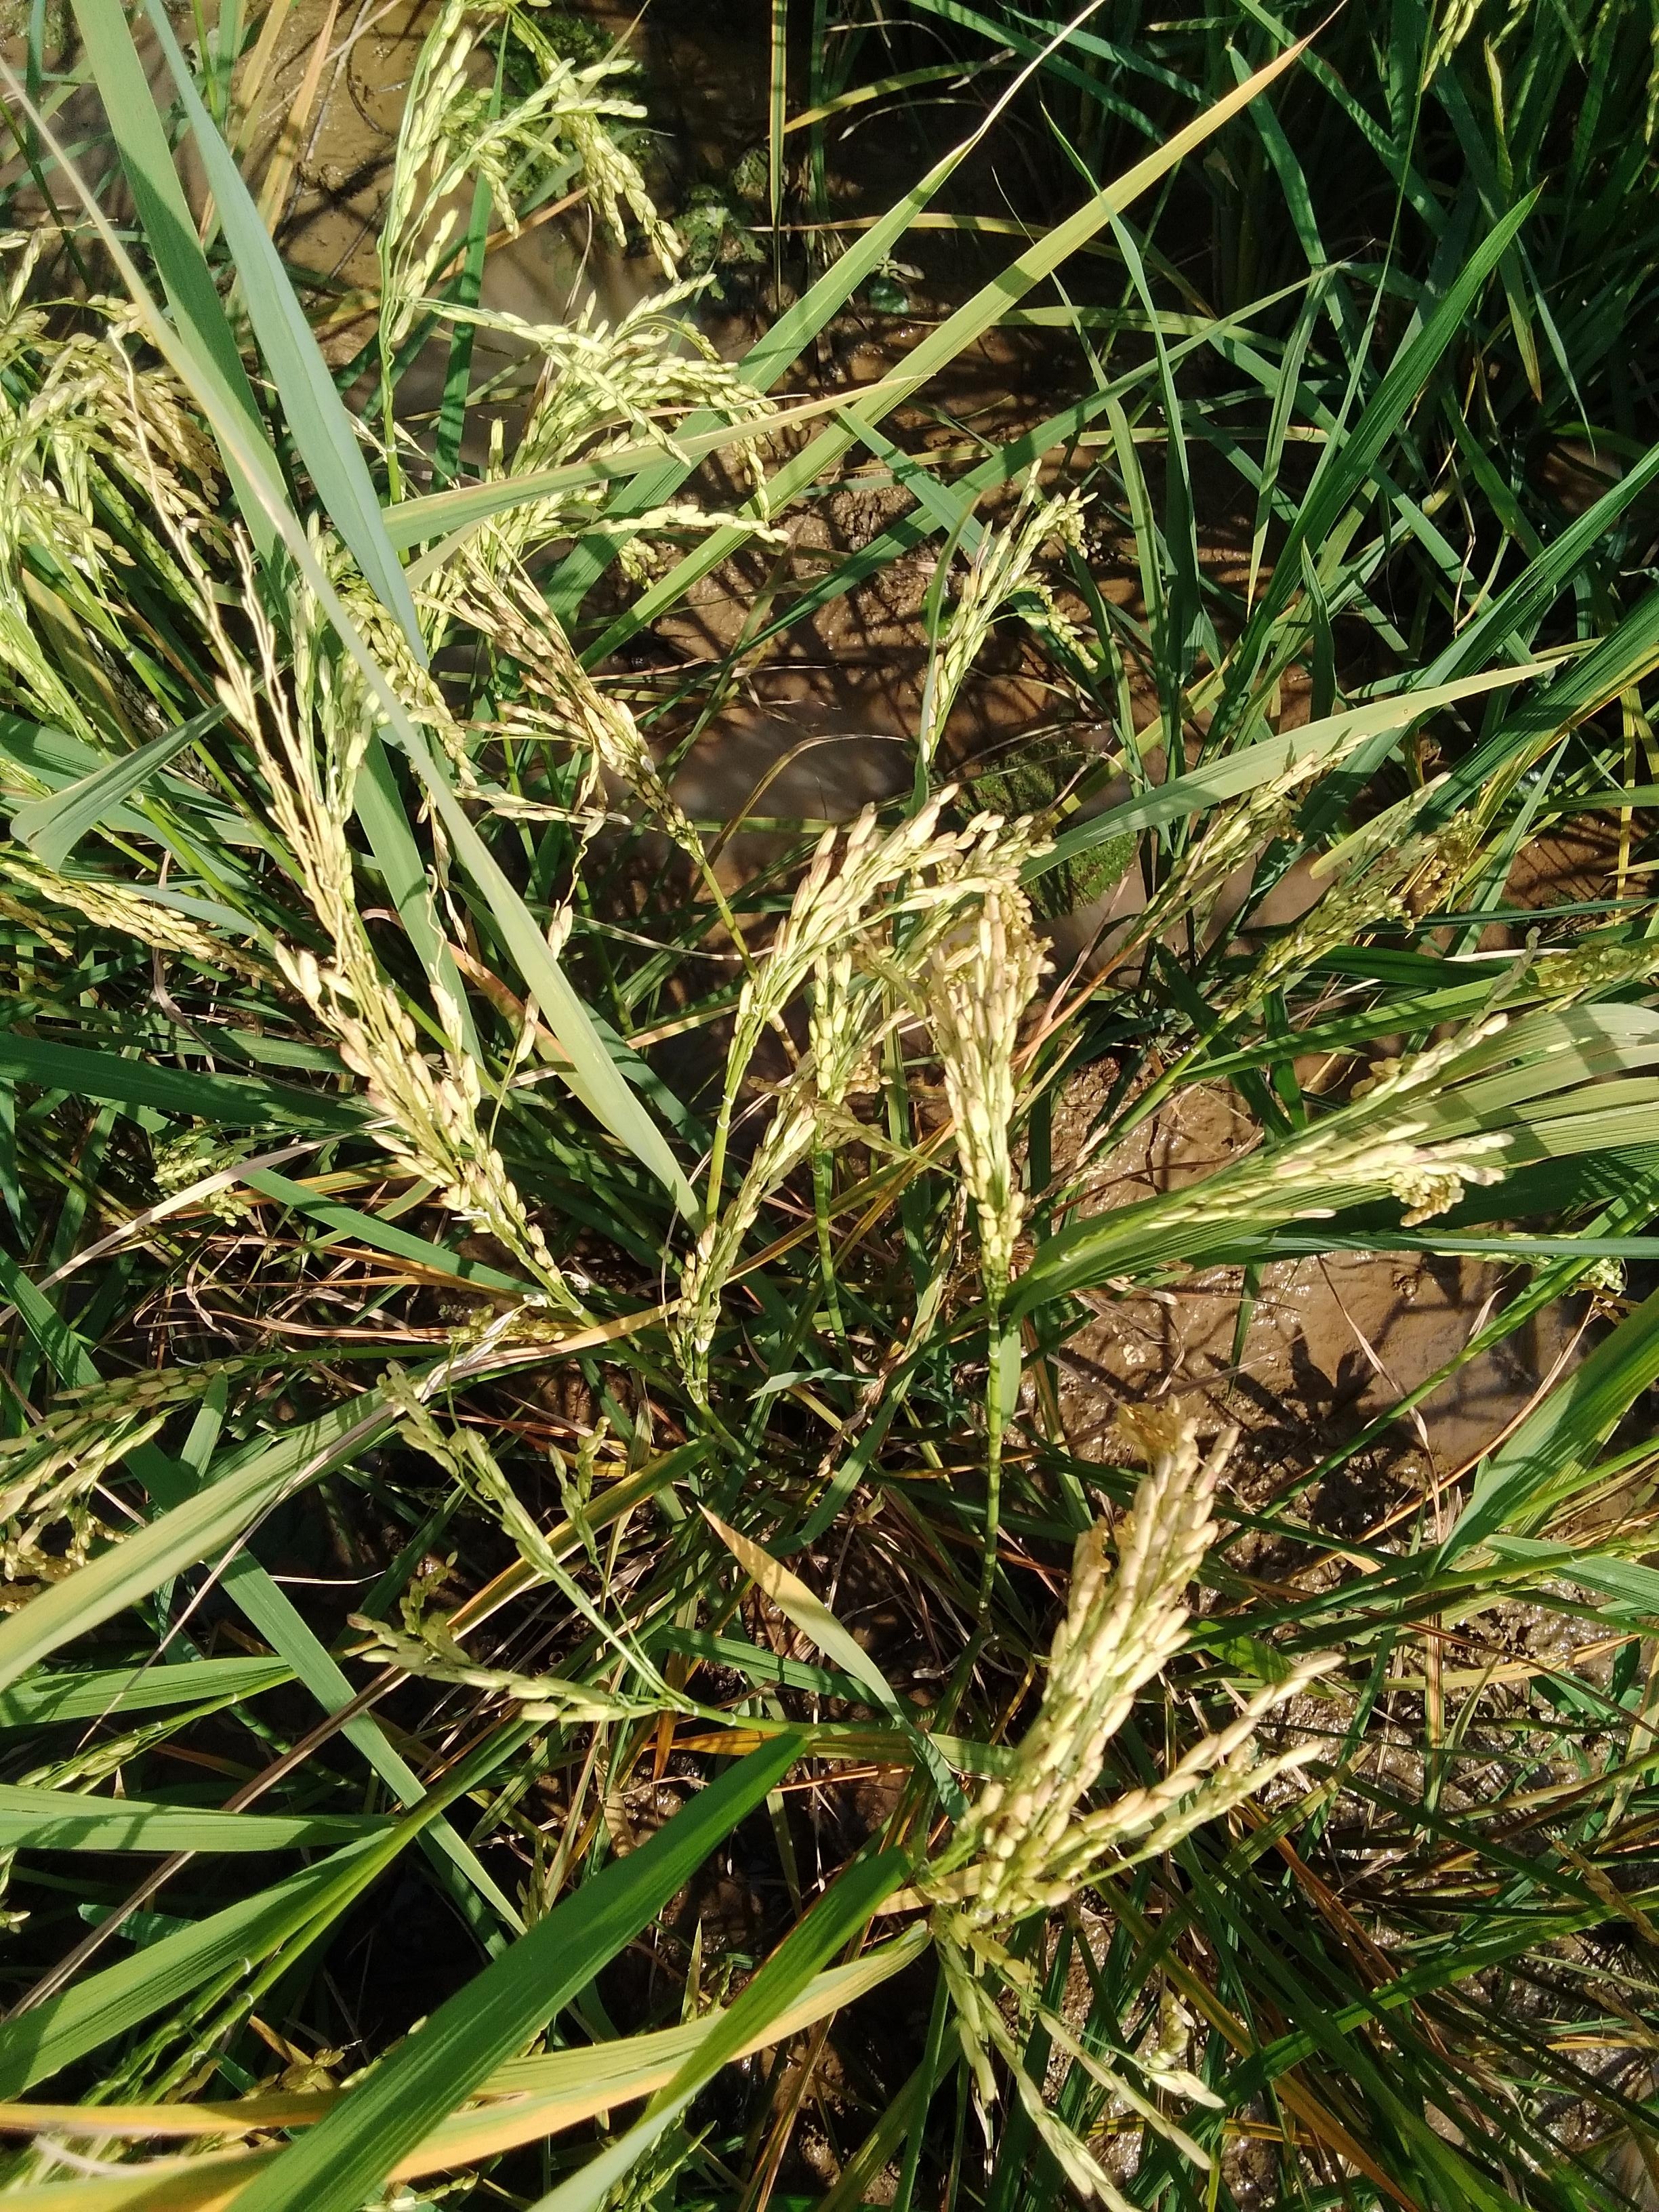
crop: rice
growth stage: ripening
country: Nigeria
